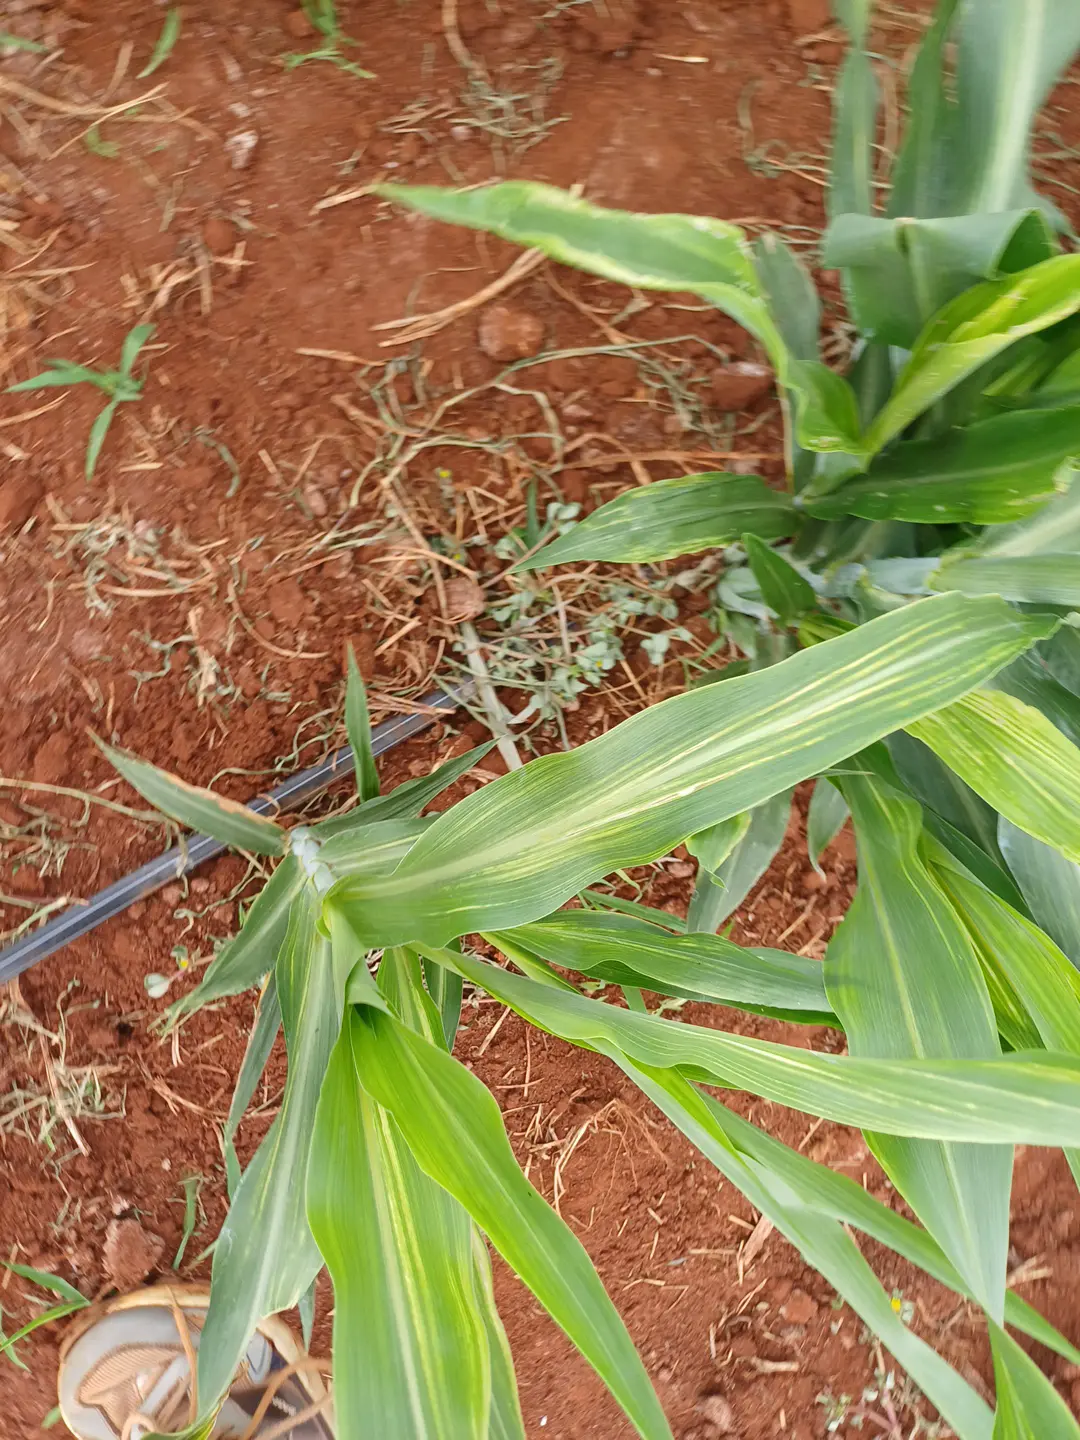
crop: sorghum
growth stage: vegetative
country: Kenya
